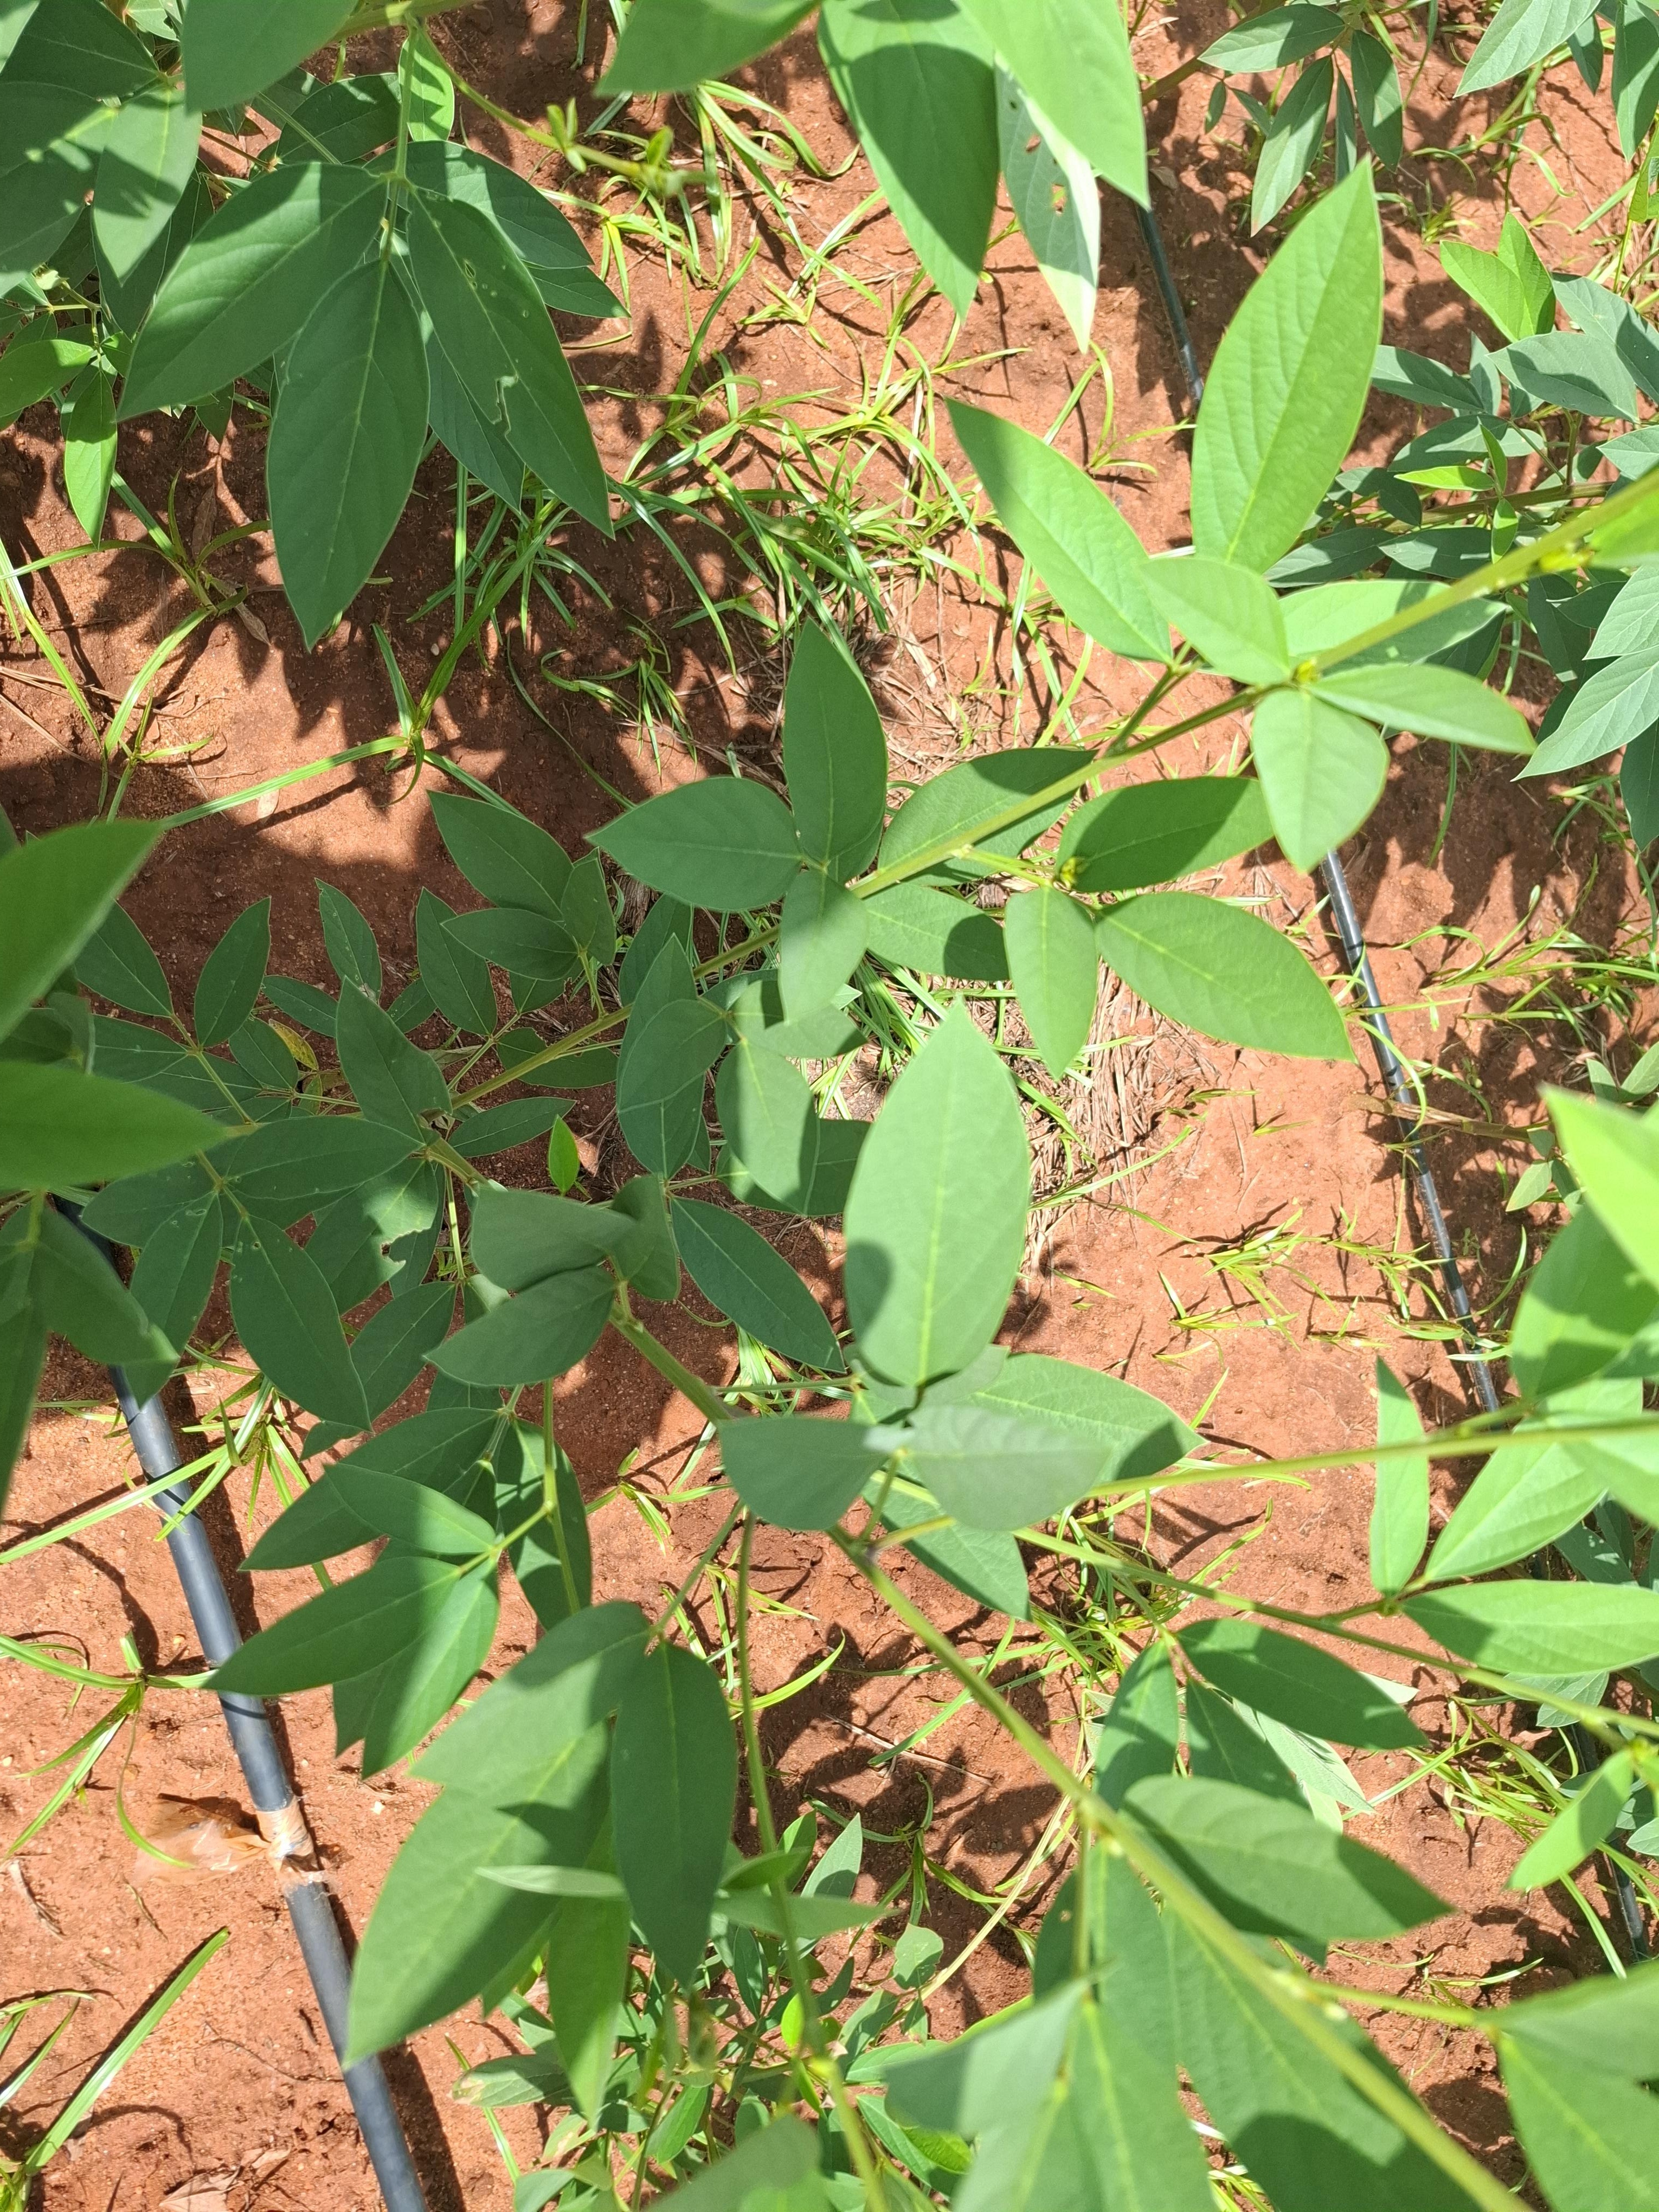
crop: pigeonpea
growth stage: flowering
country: Kenya
